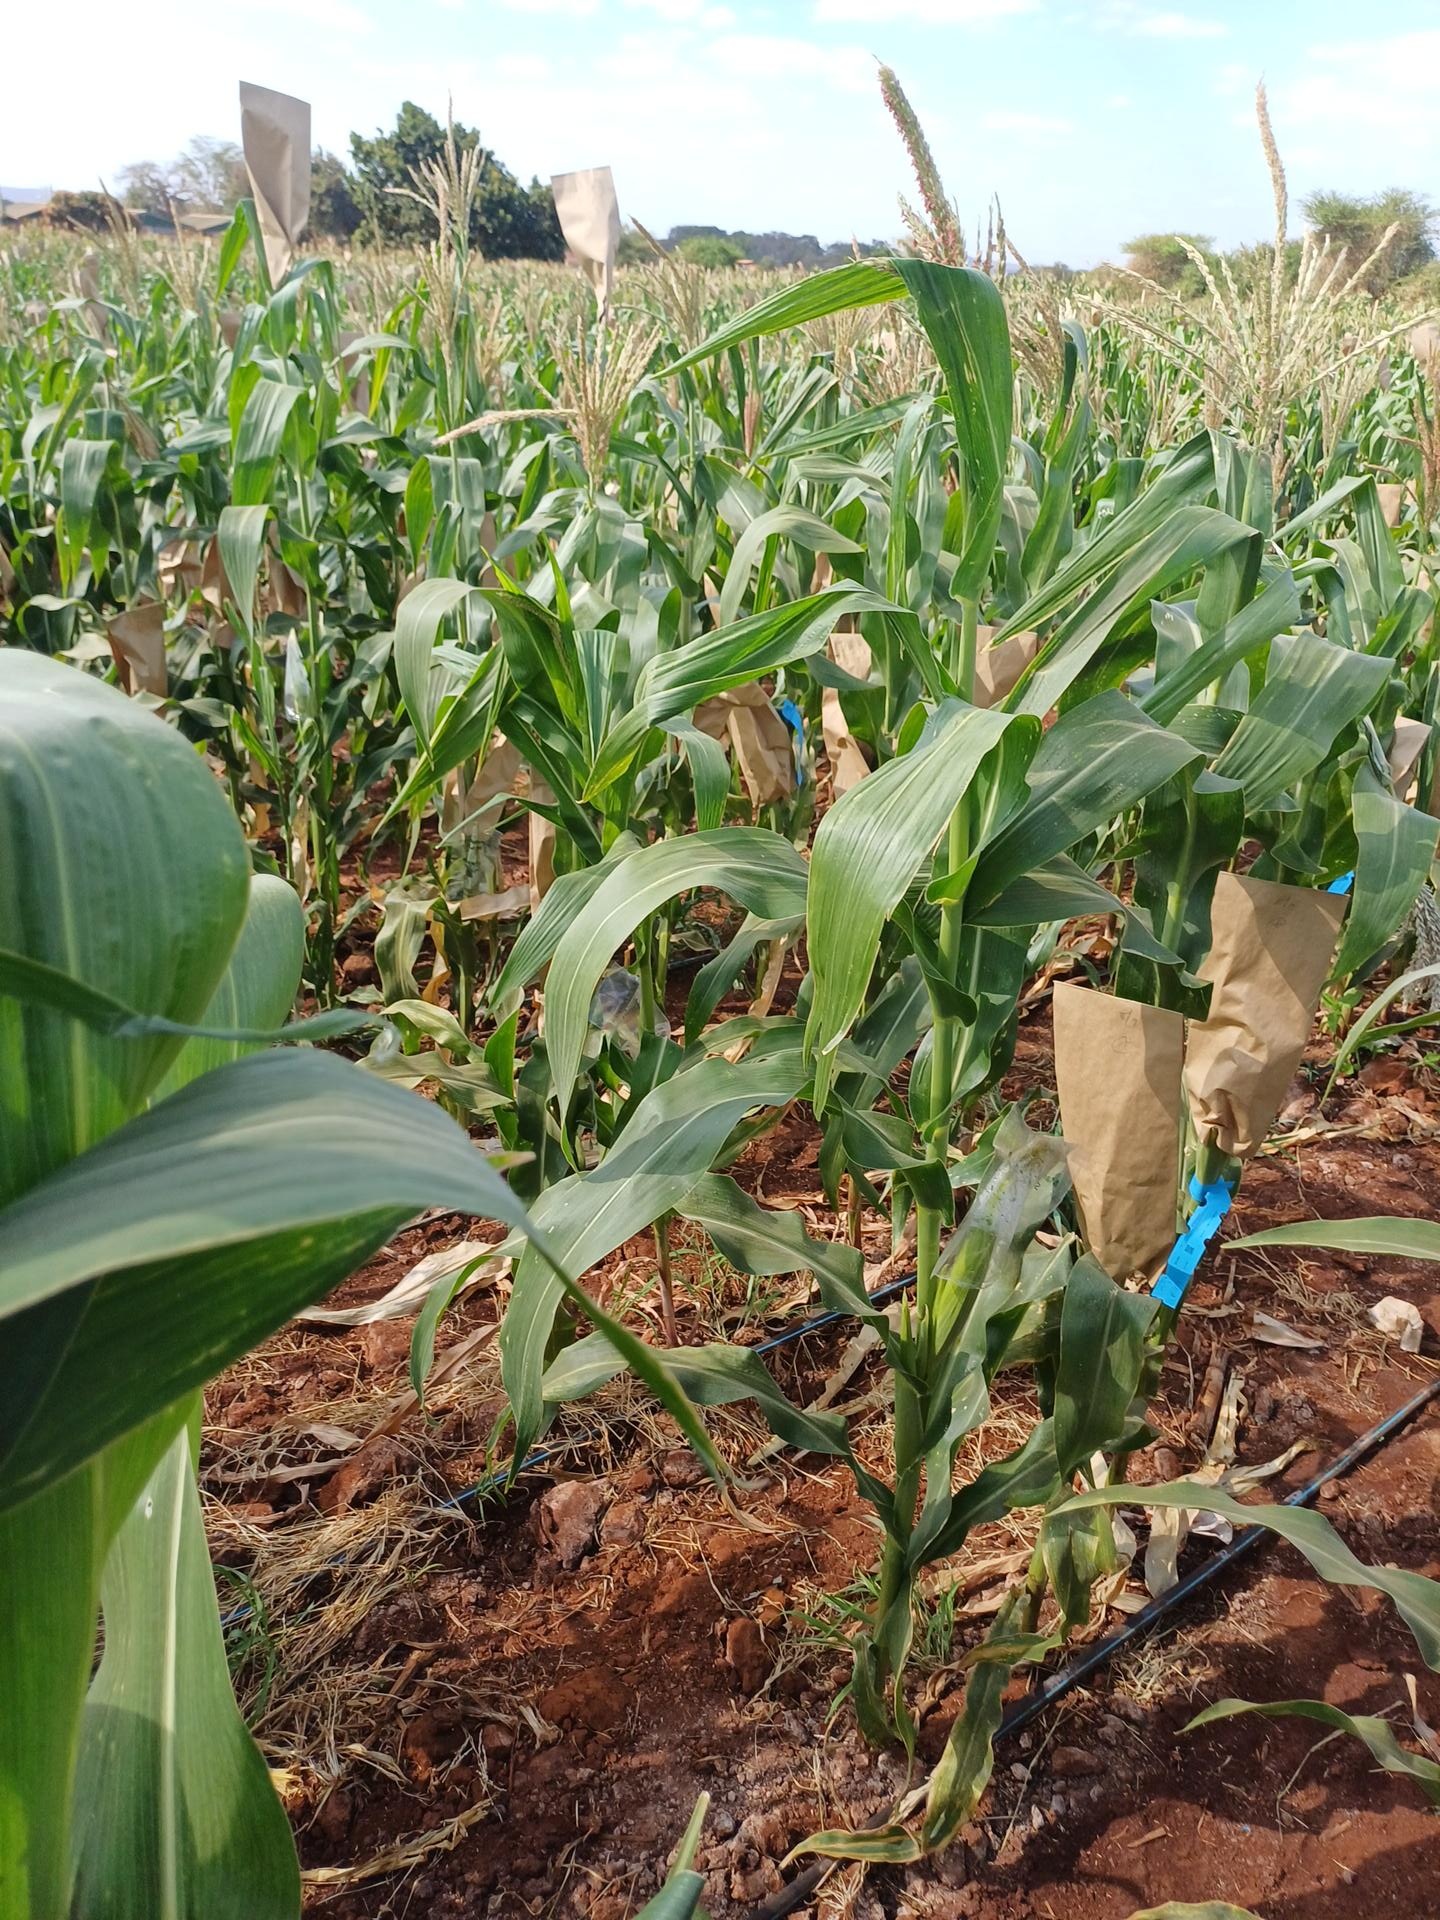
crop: maize
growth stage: flowering
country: Kenya
